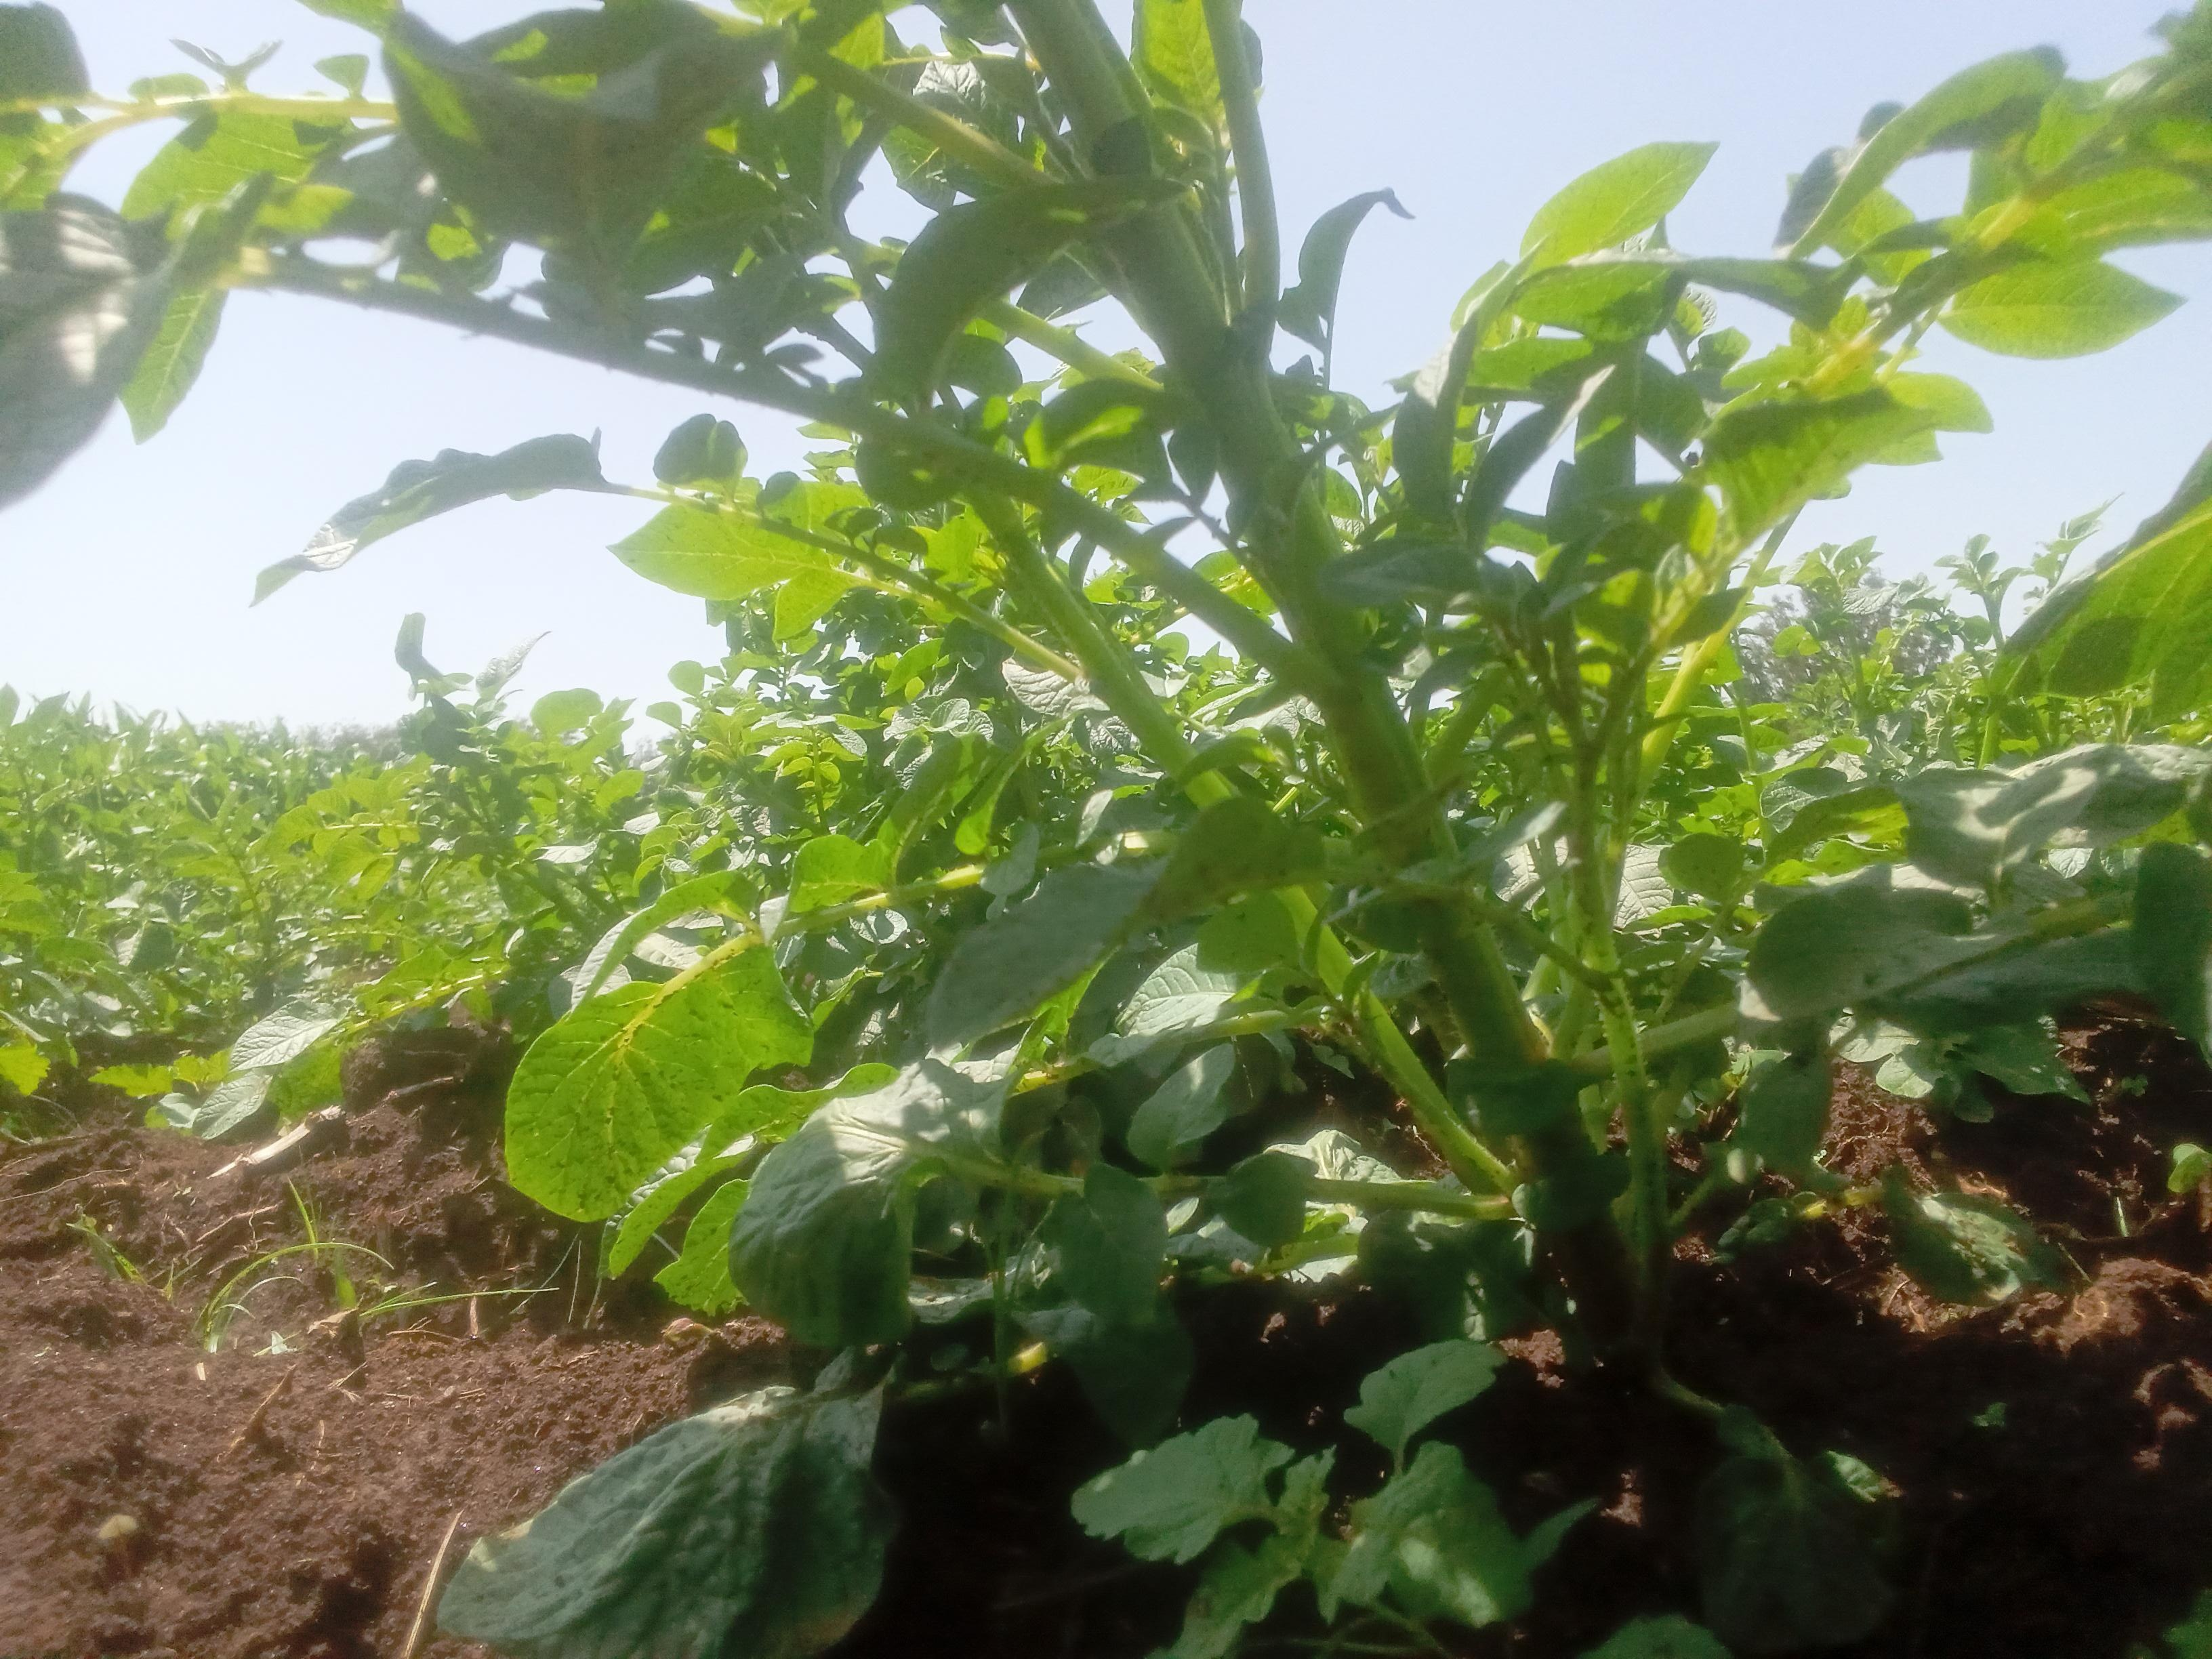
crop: potato
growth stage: vegetative
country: Kenya
